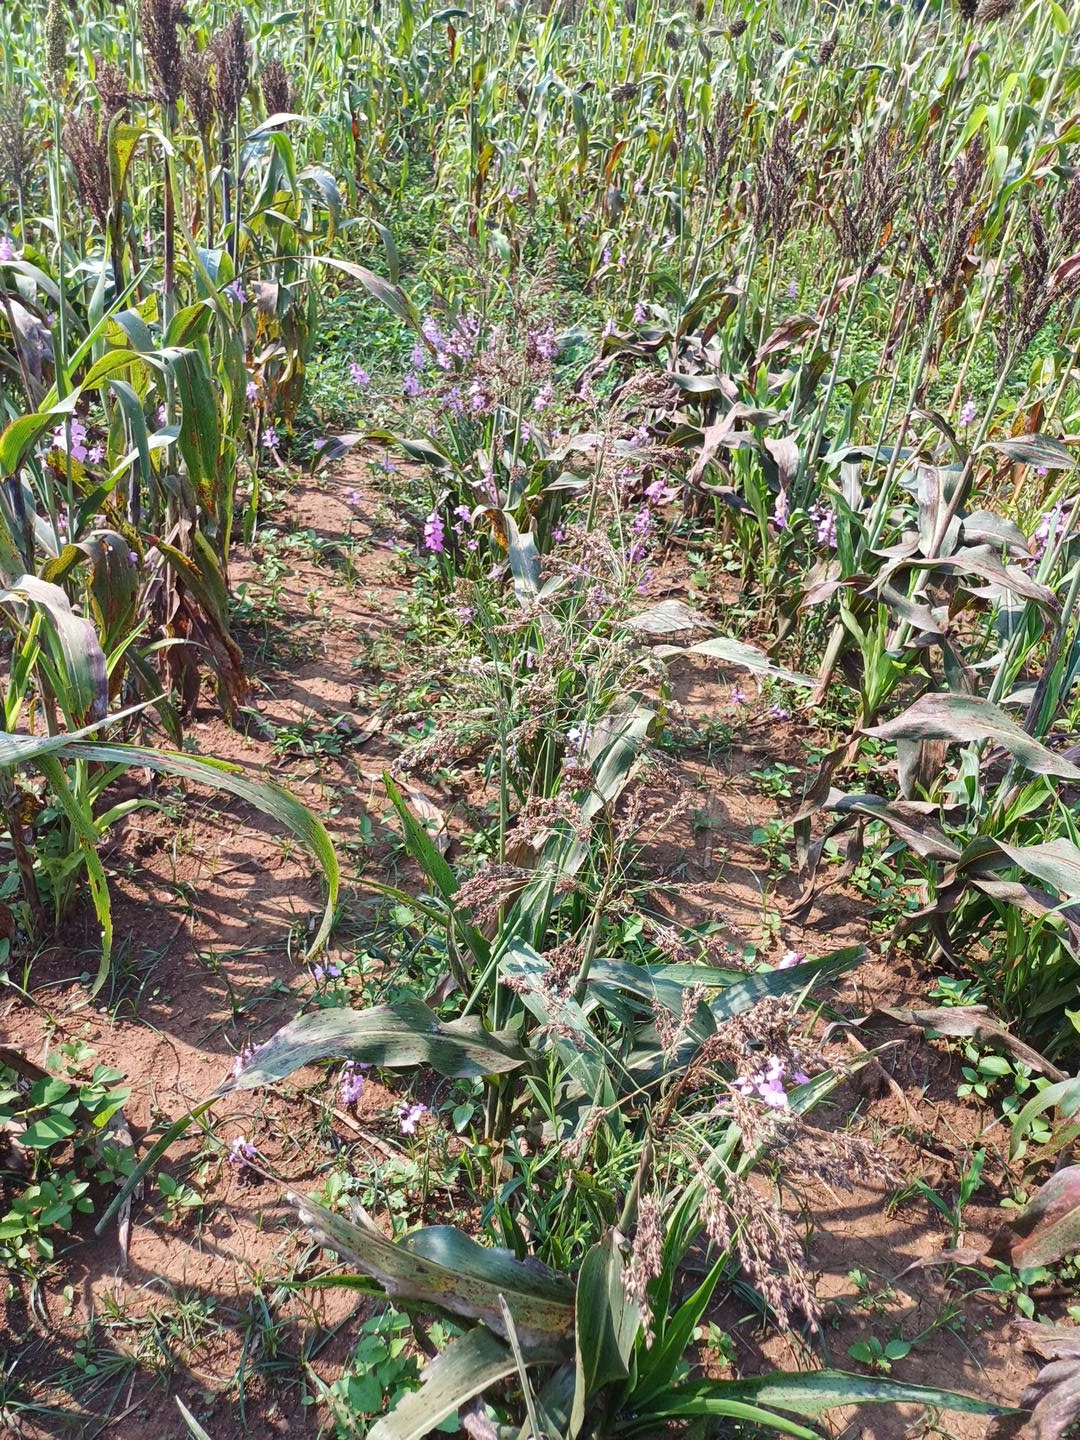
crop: sorghum
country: Kenya
